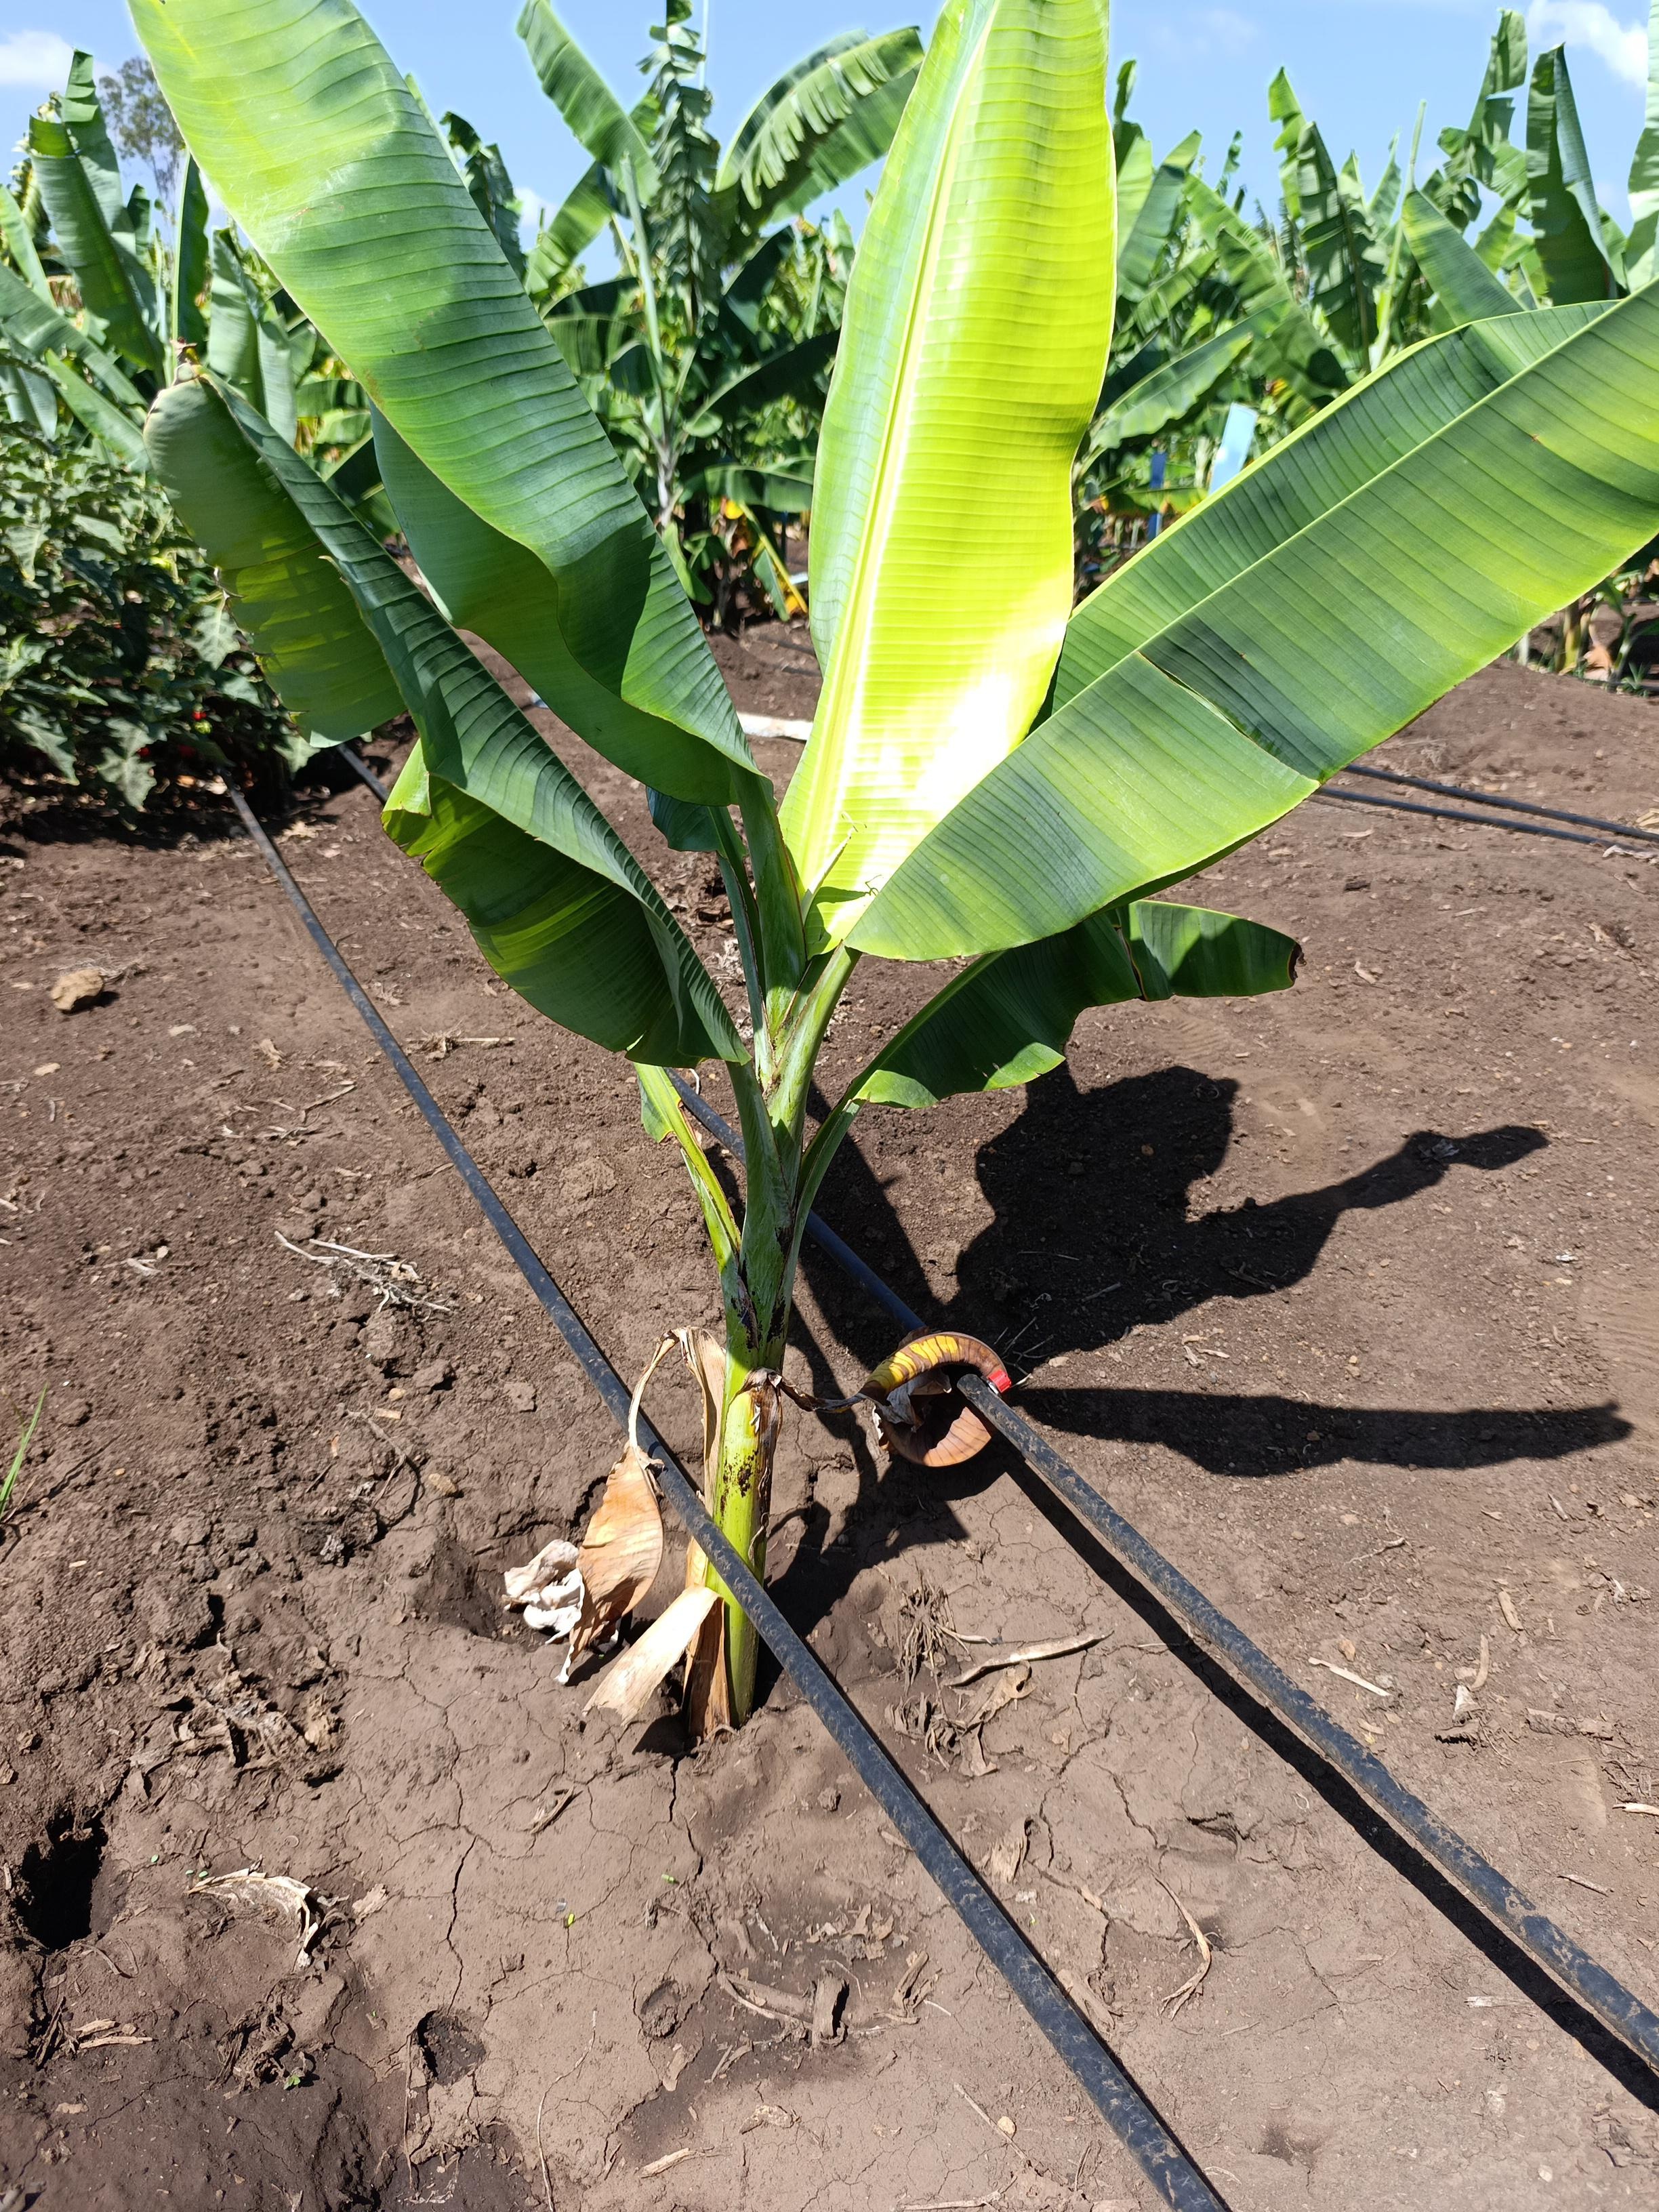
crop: banana
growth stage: vegetative
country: Tanzania
